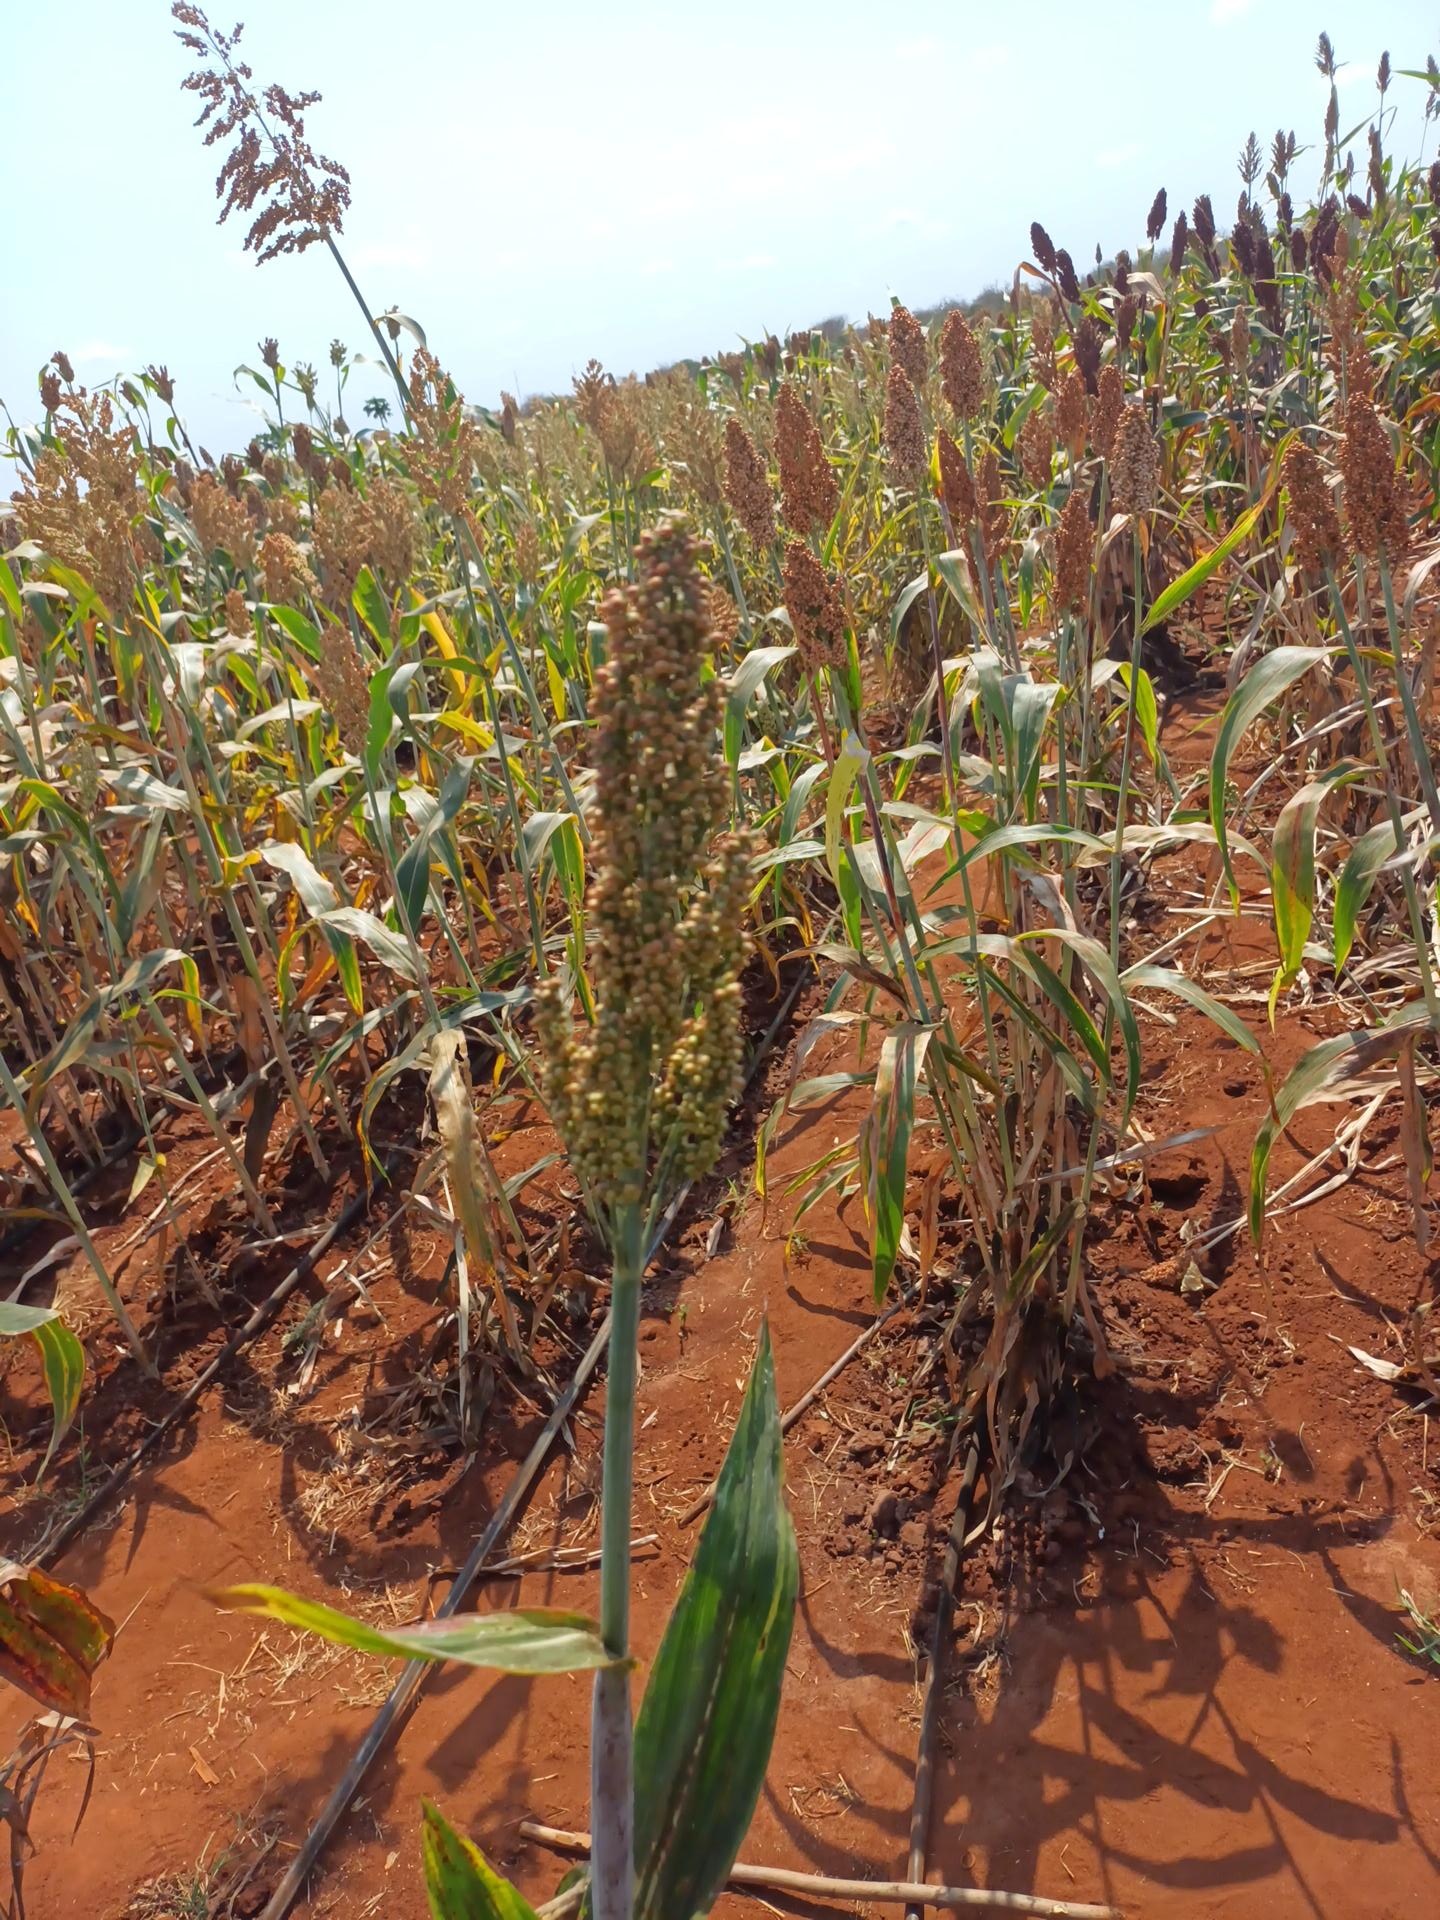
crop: sorghum
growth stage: maturity
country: Kenya
